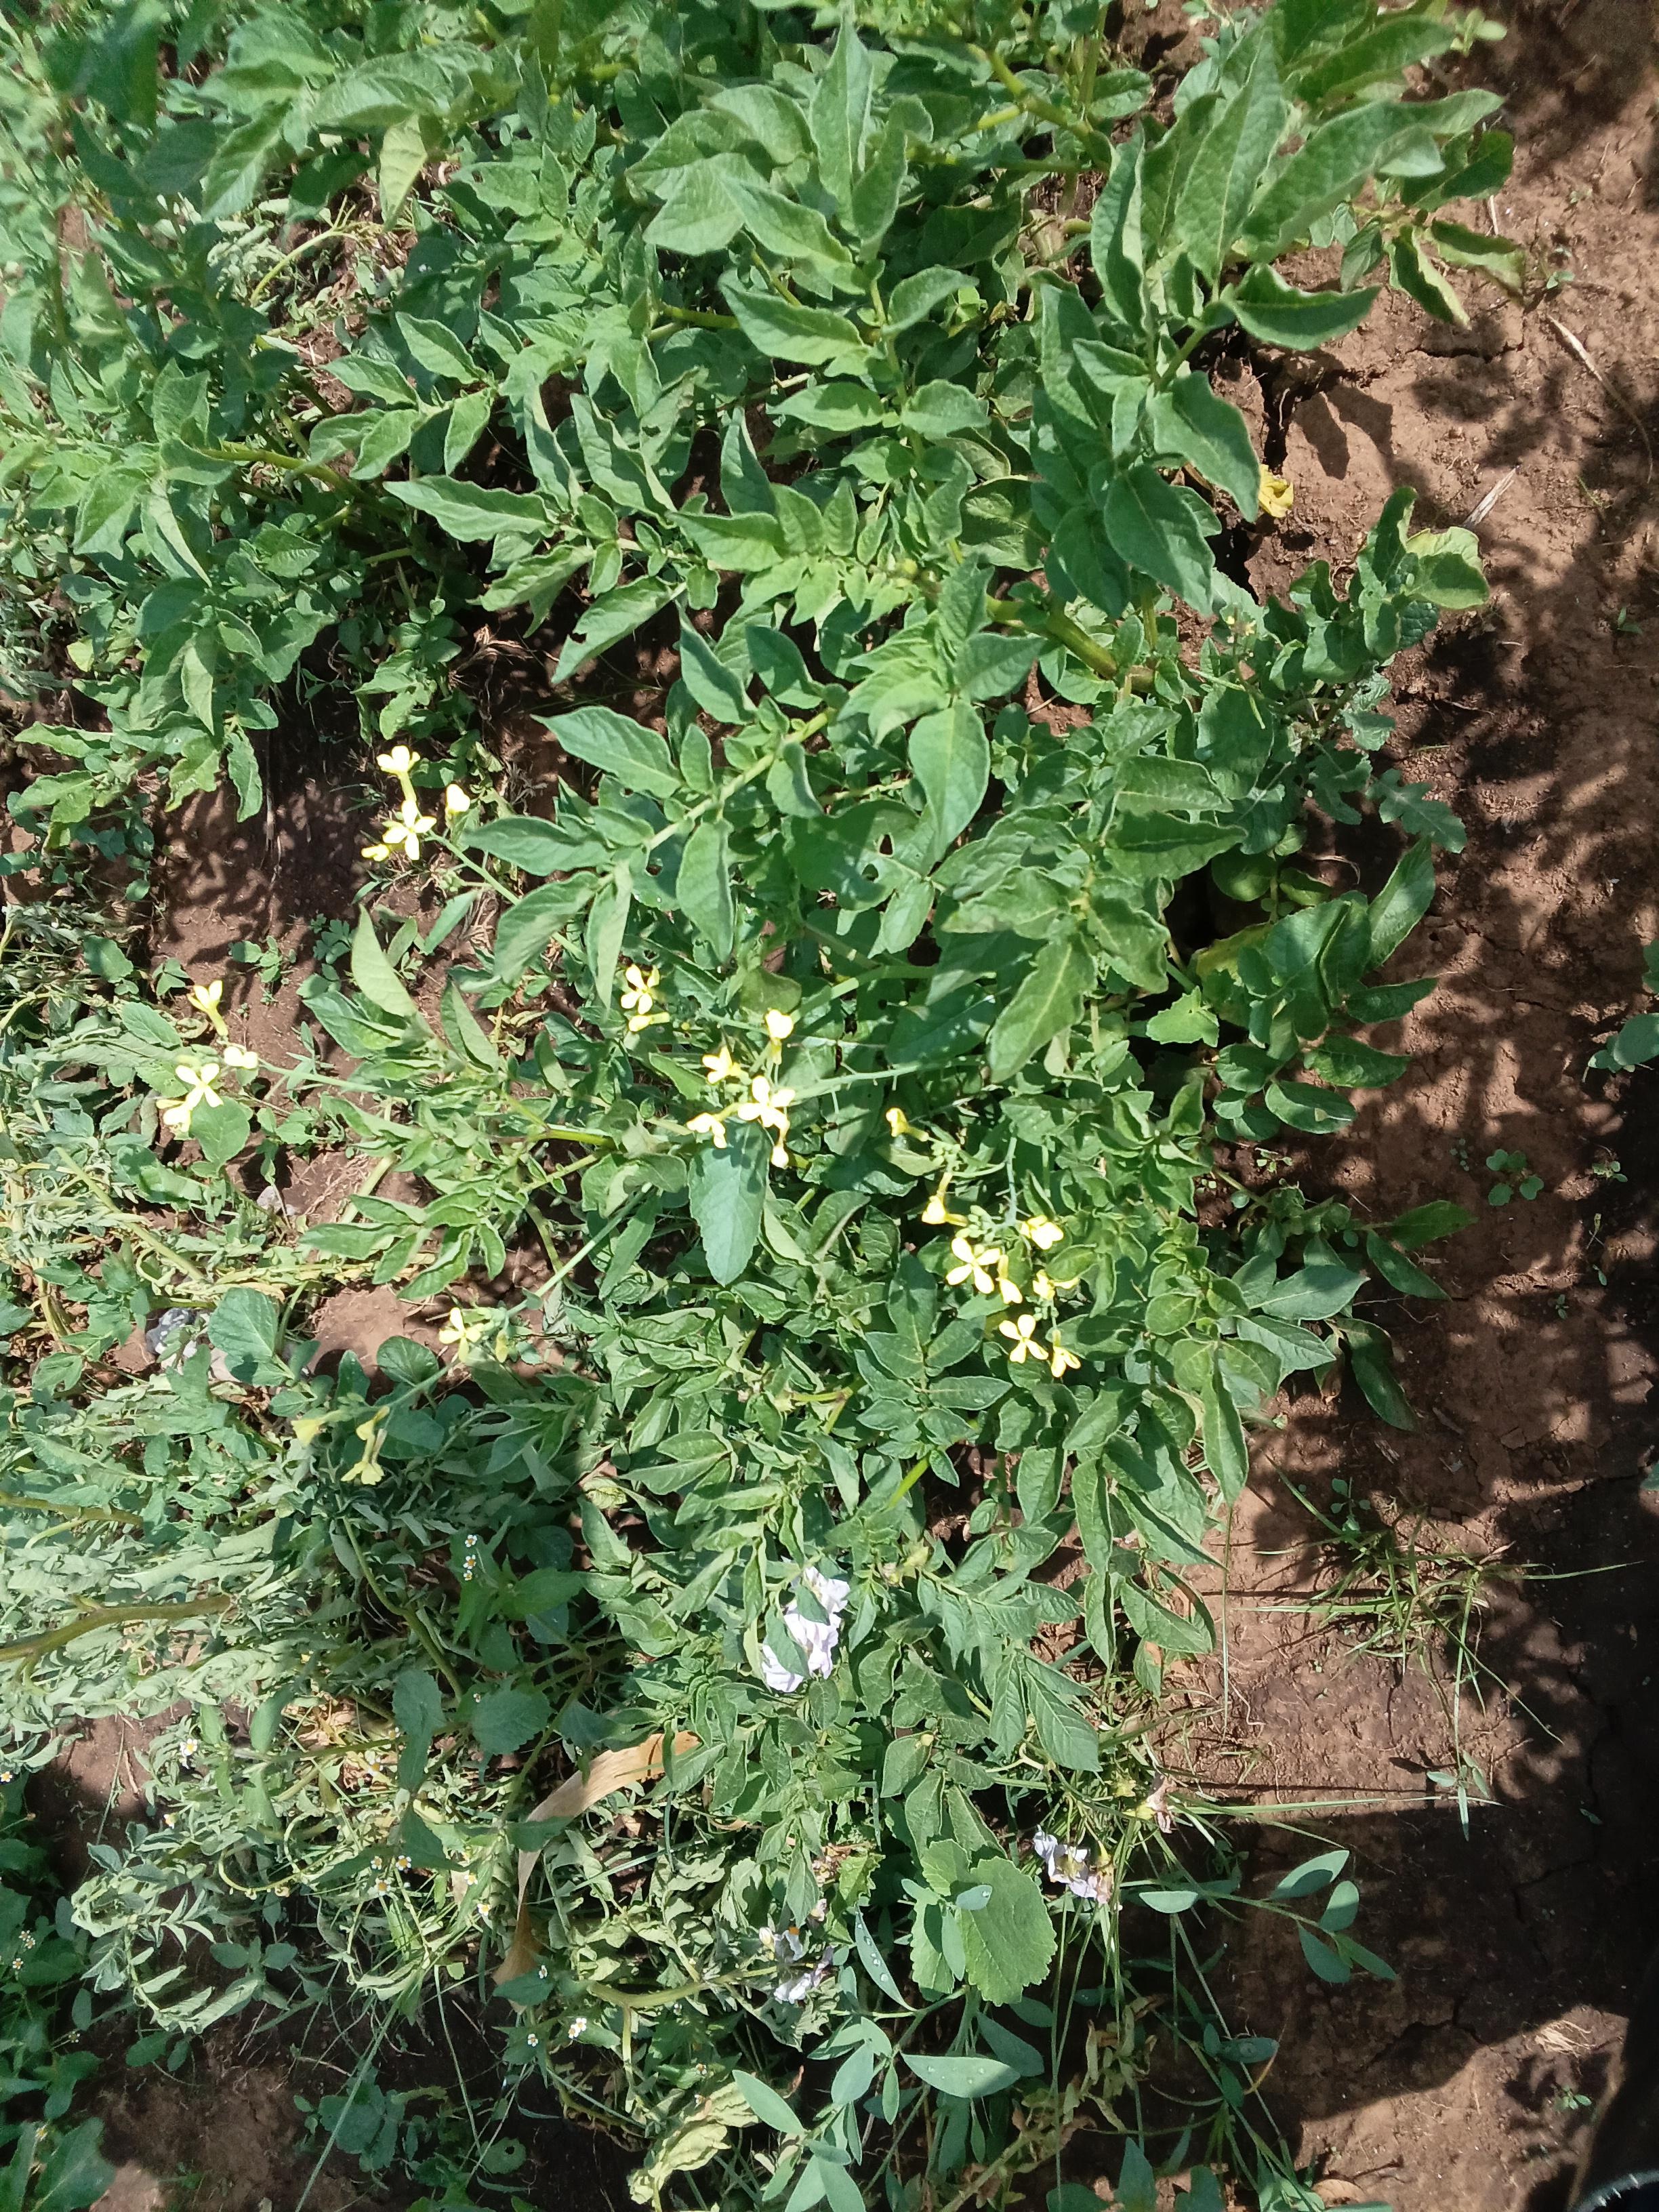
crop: potato
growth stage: flowering
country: Kenya
